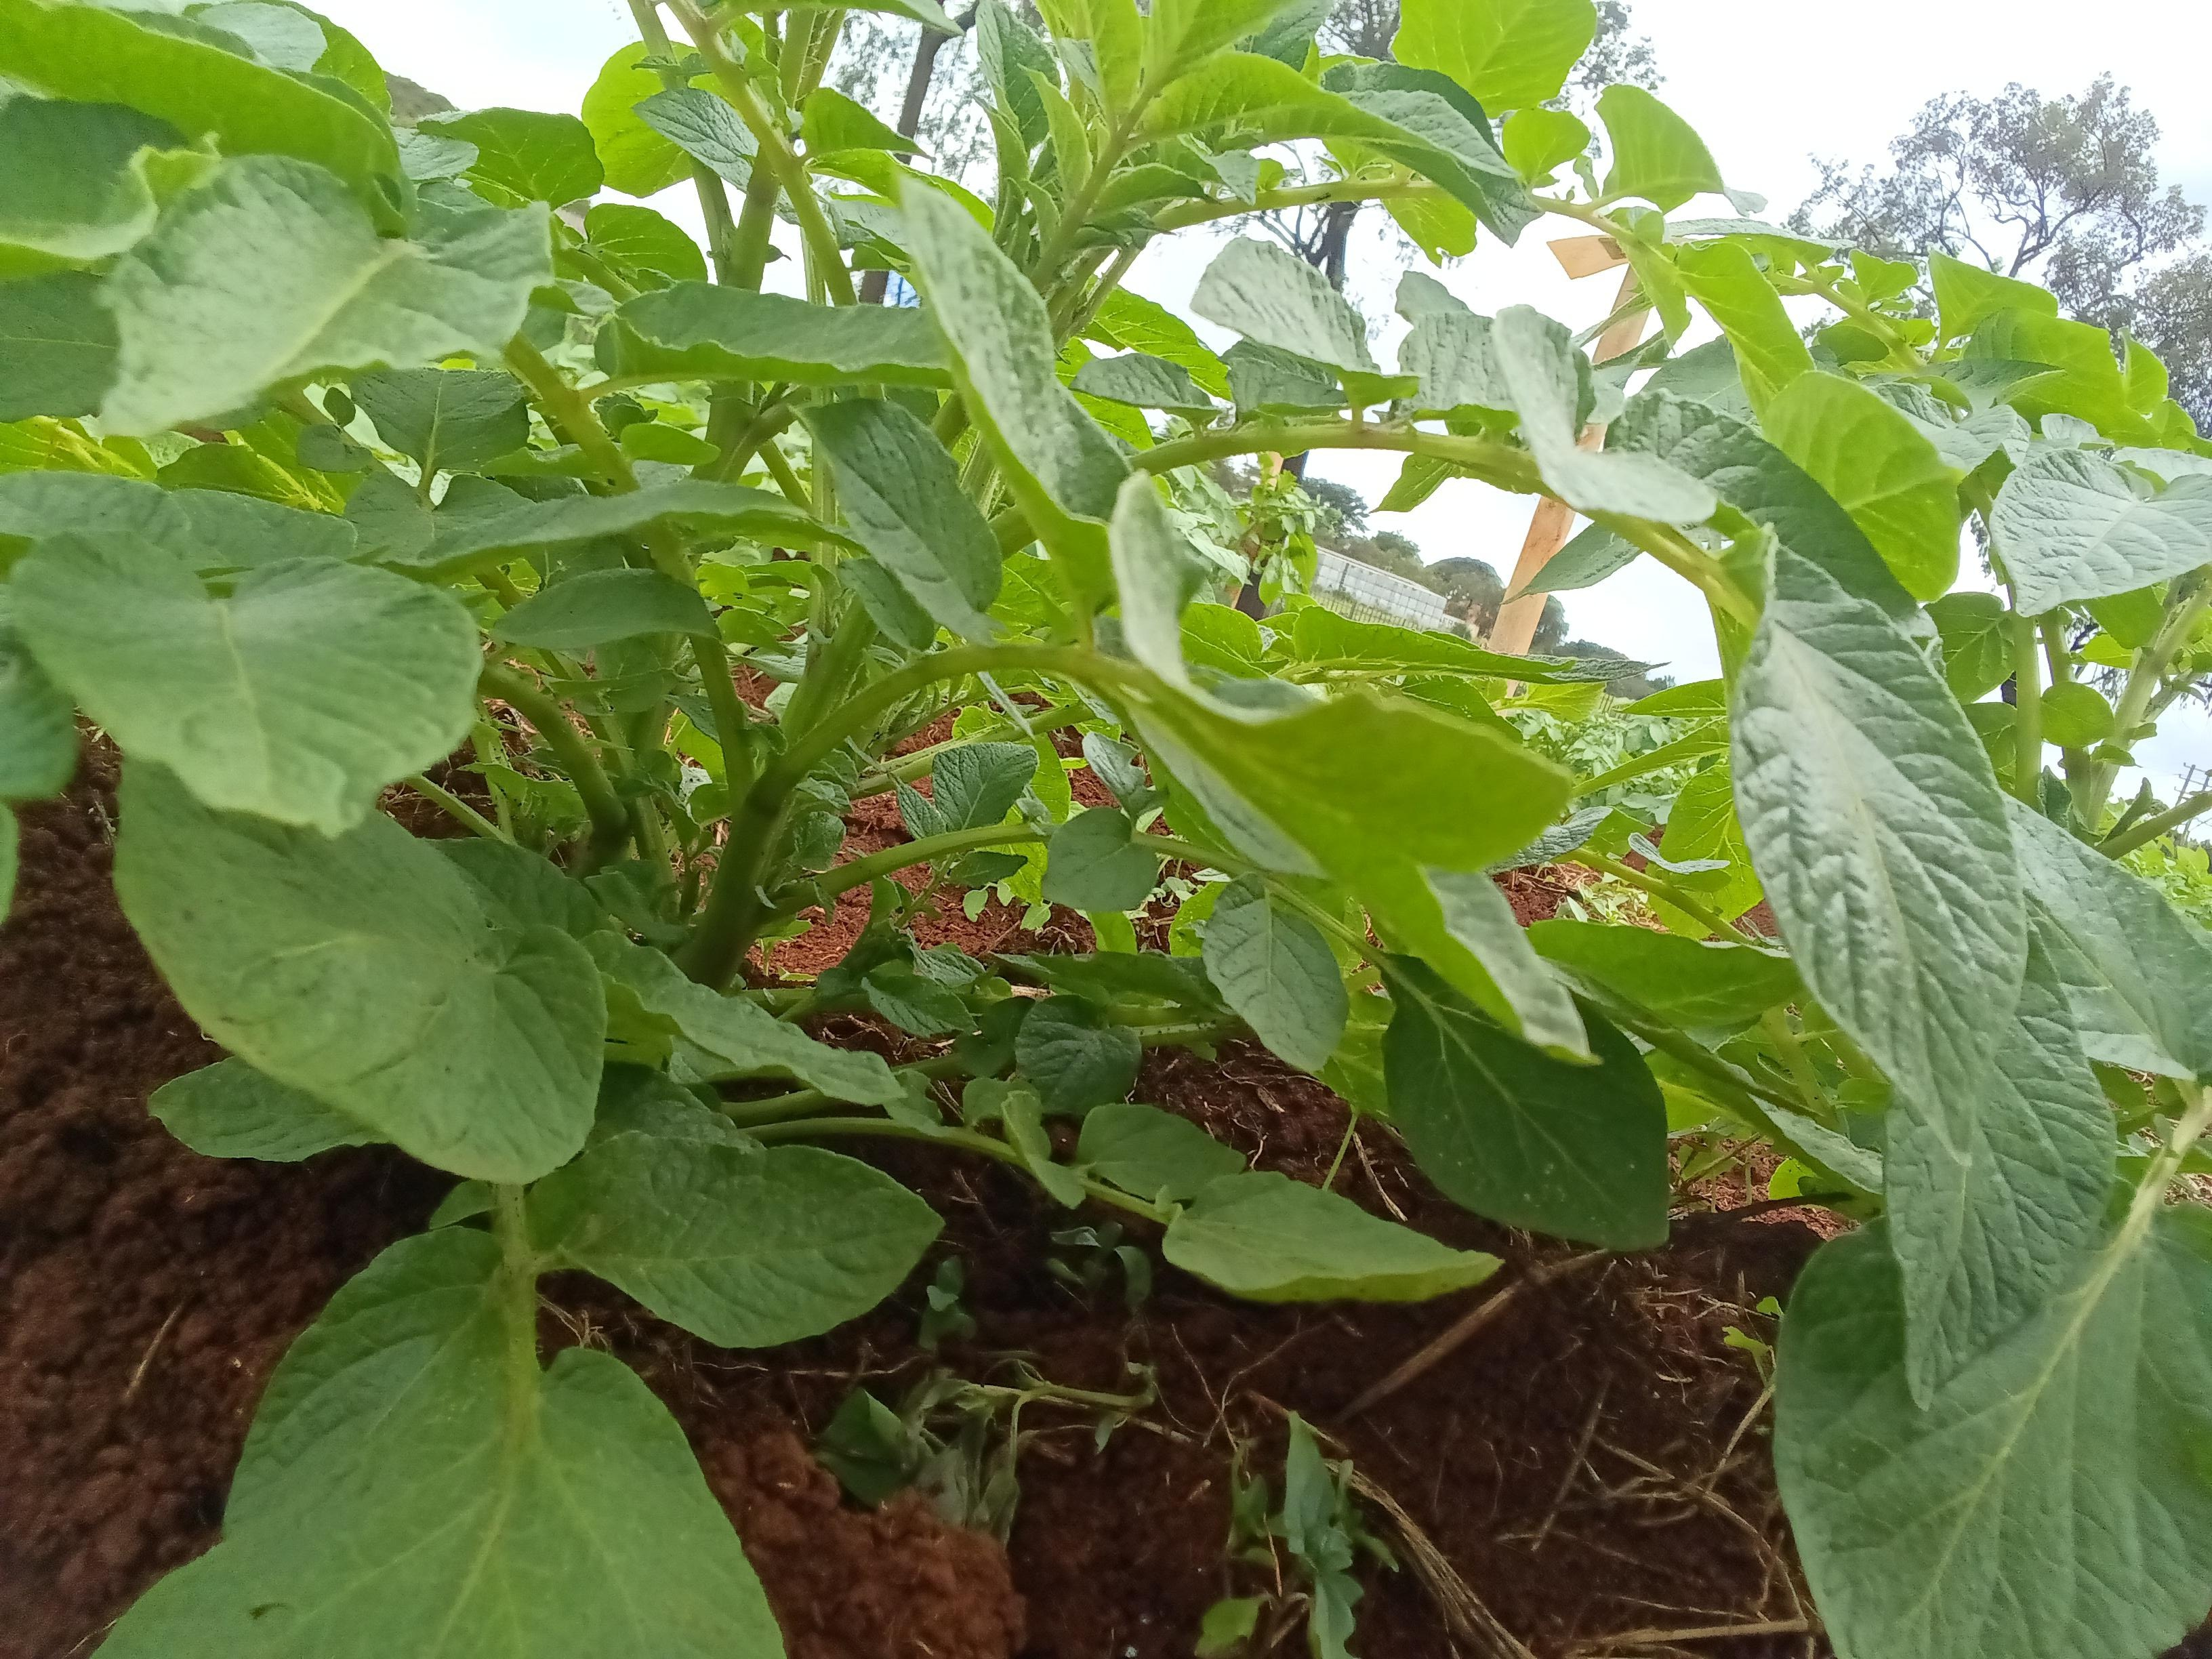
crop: potato
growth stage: emergence
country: Kenya
